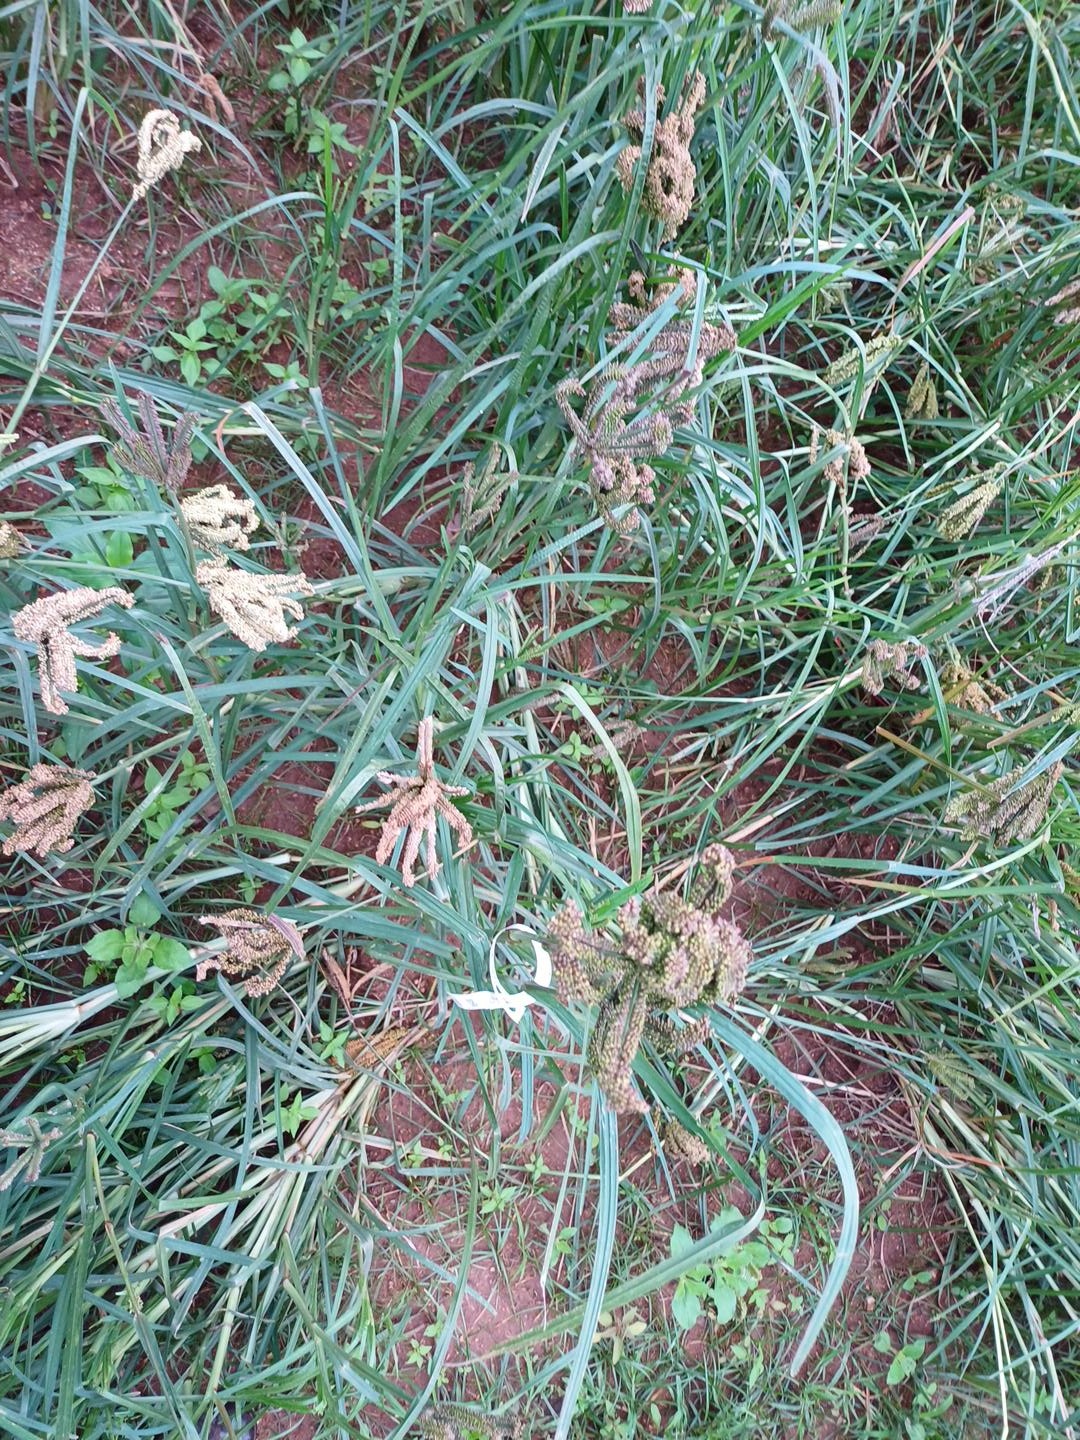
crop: finger millet
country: Kenya
